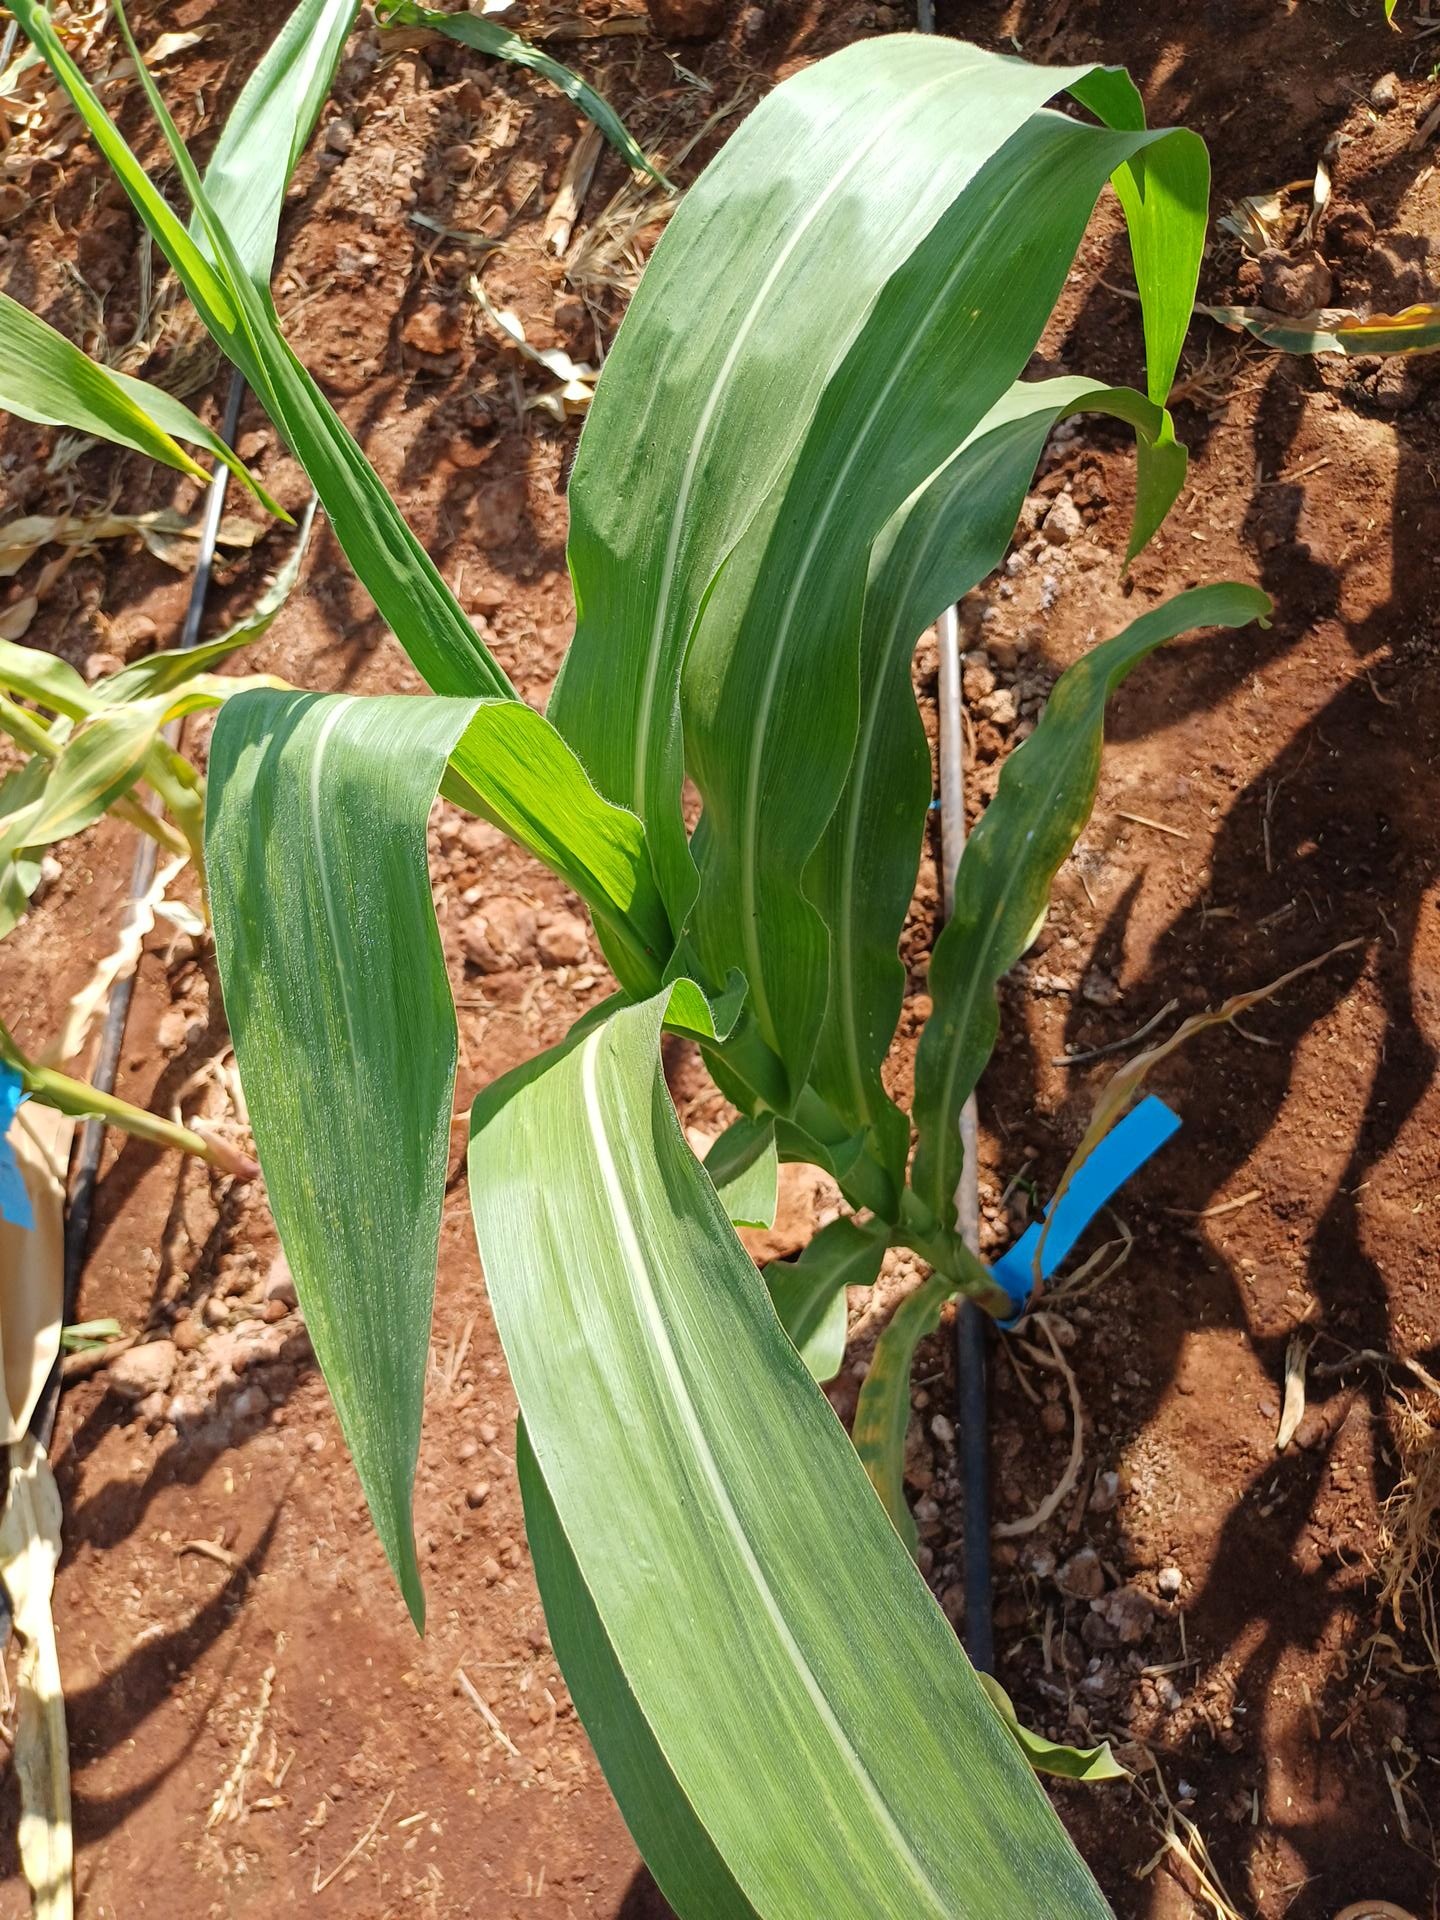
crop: maize
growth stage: vegetative
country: Kenya
